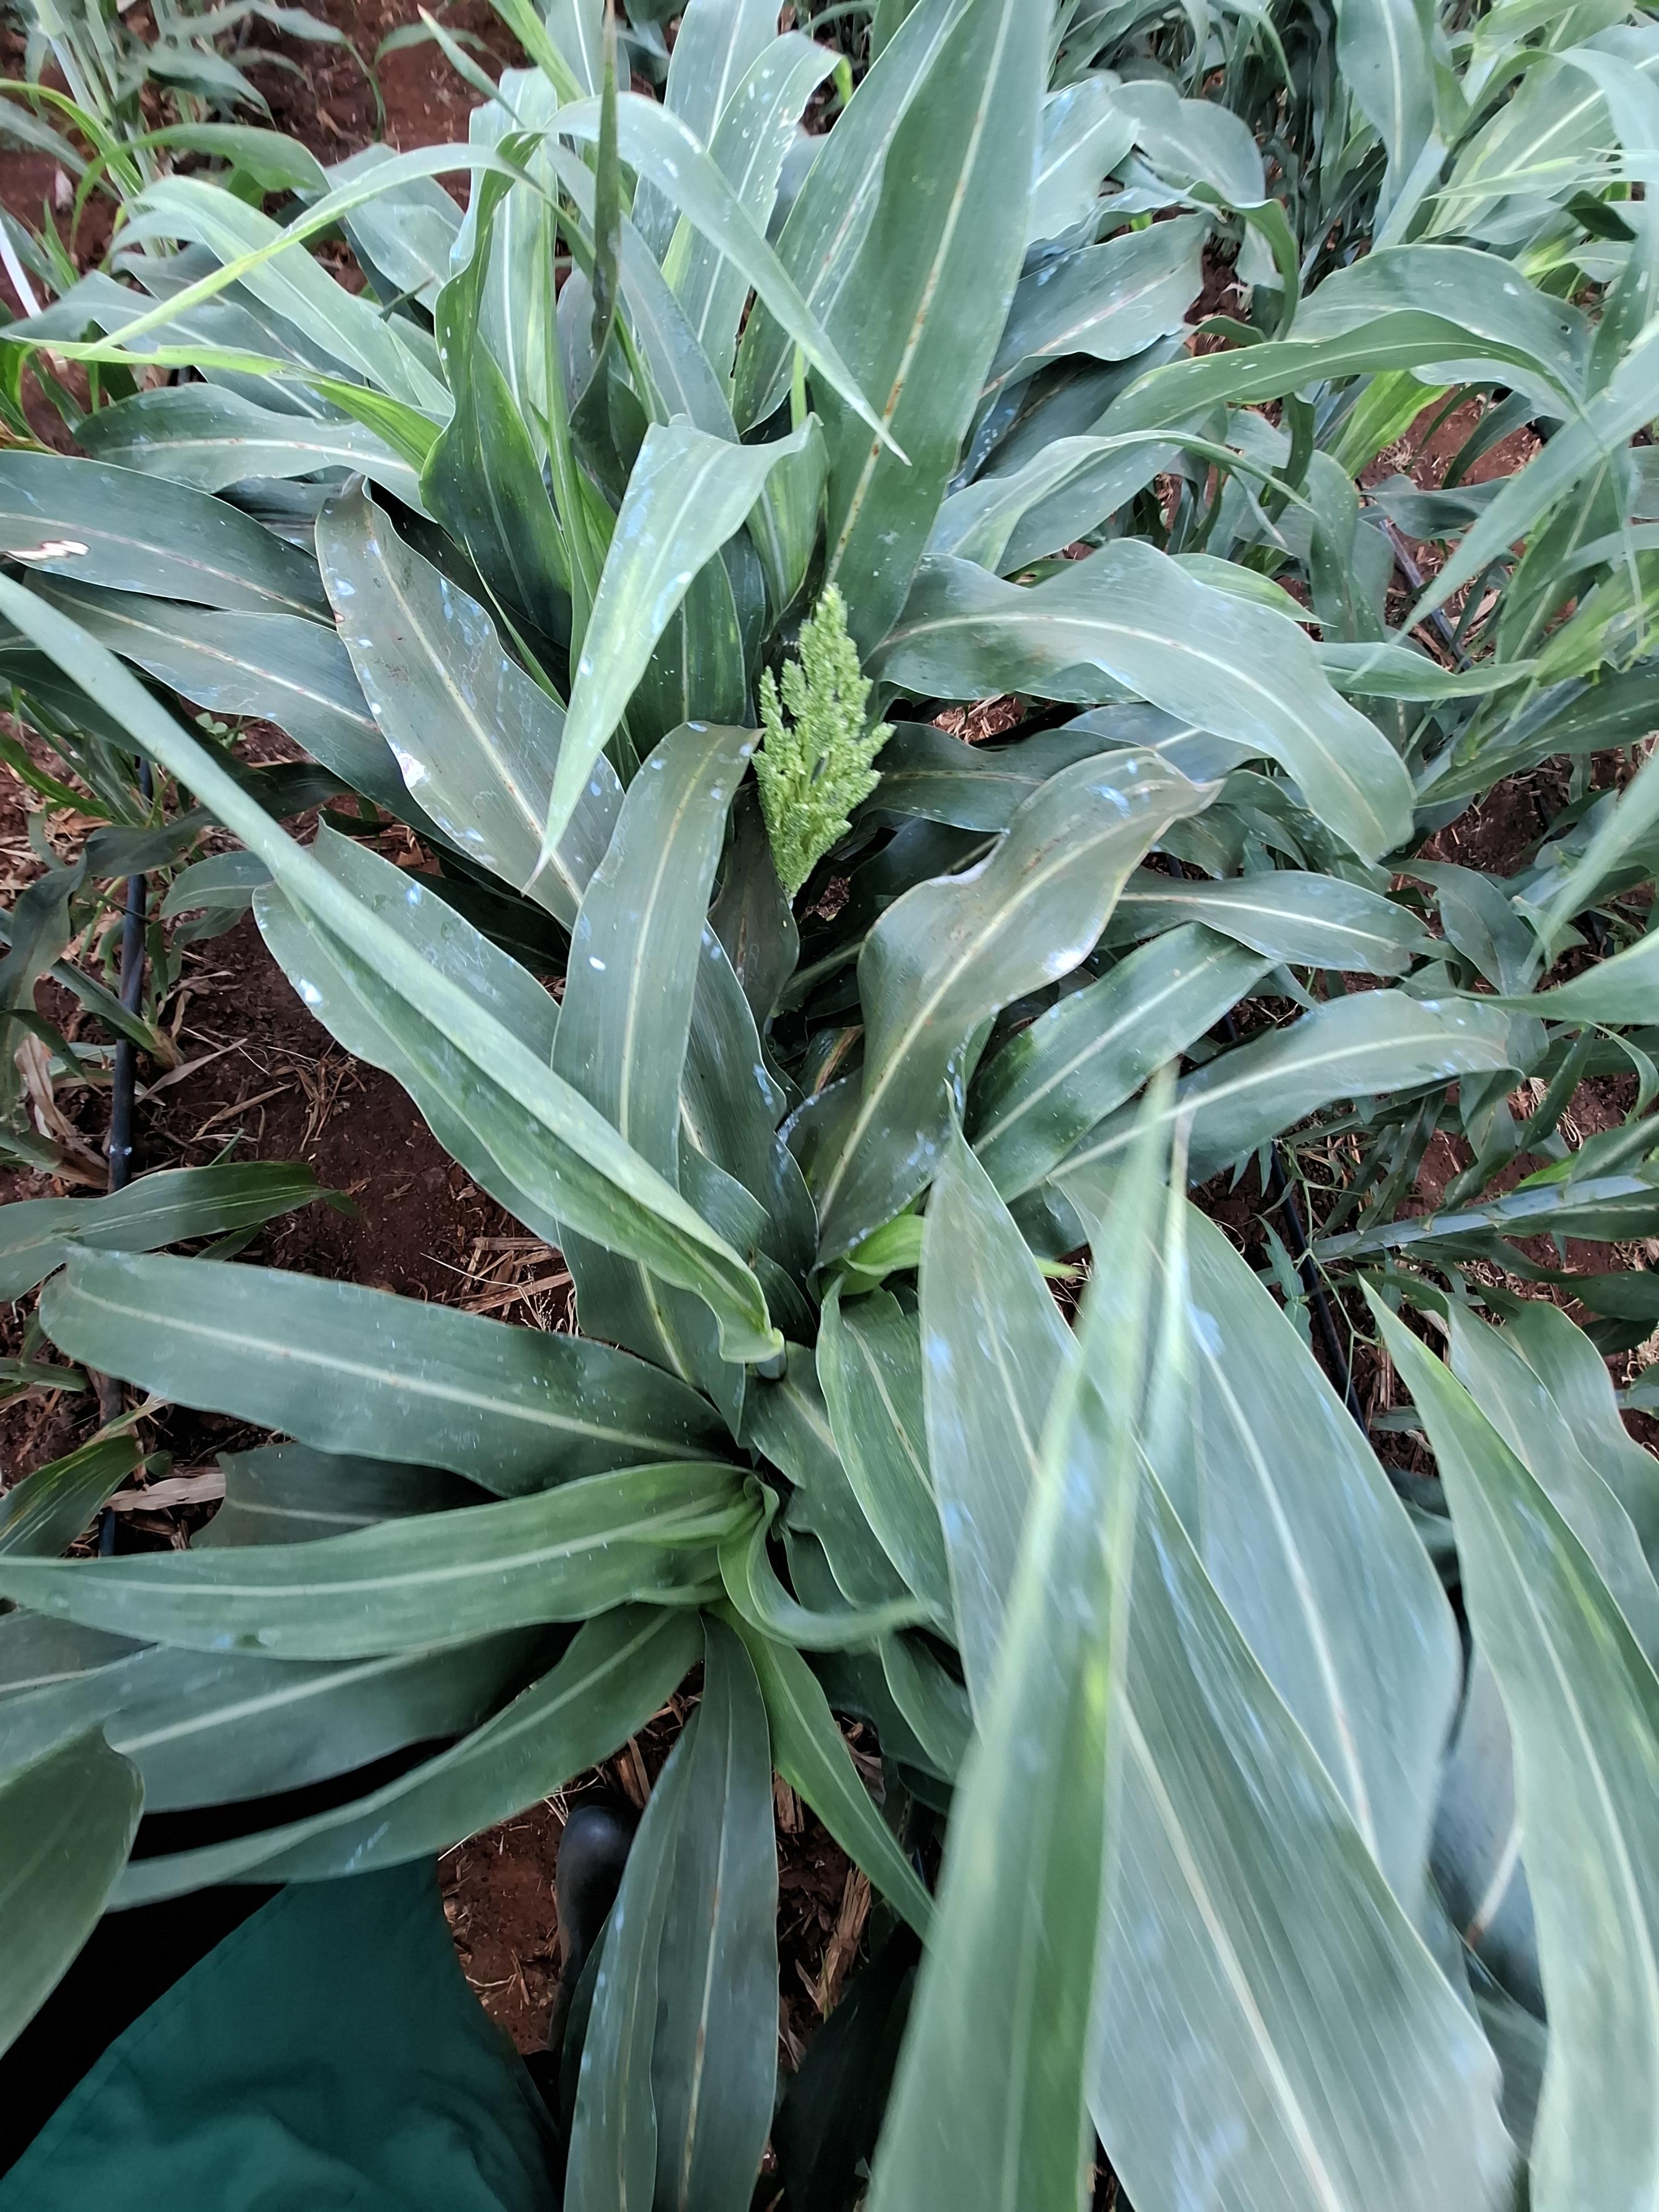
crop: sorghum
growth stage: heading tuber
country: Kenya
